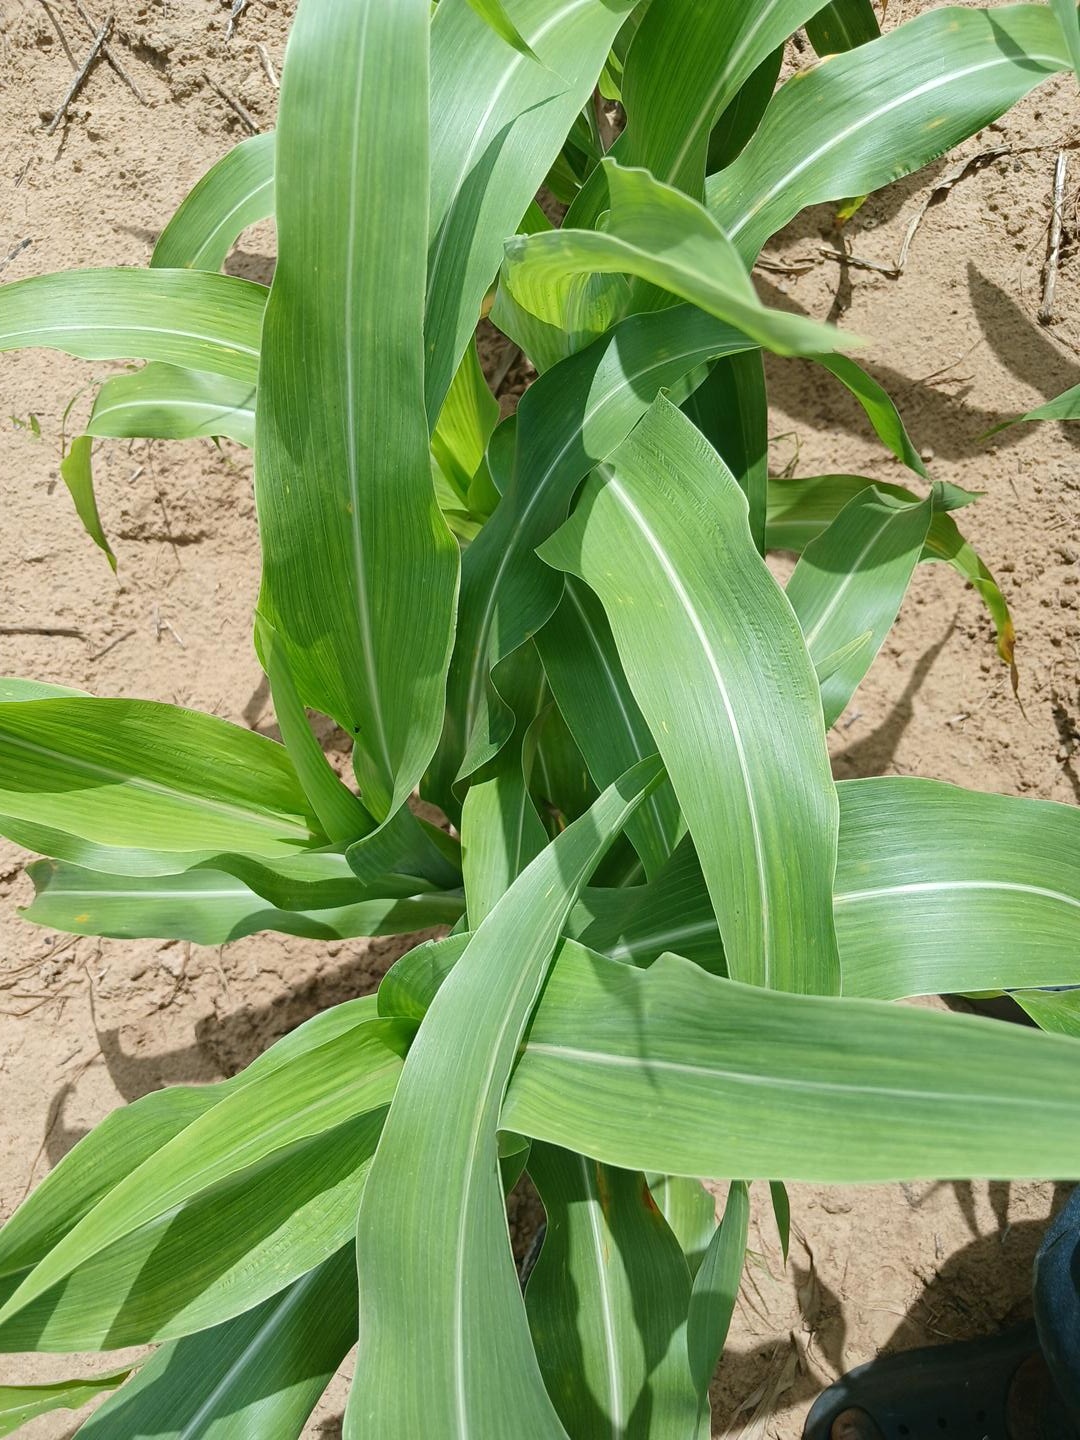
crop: sorghum
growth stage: vegetative
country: Senegal
